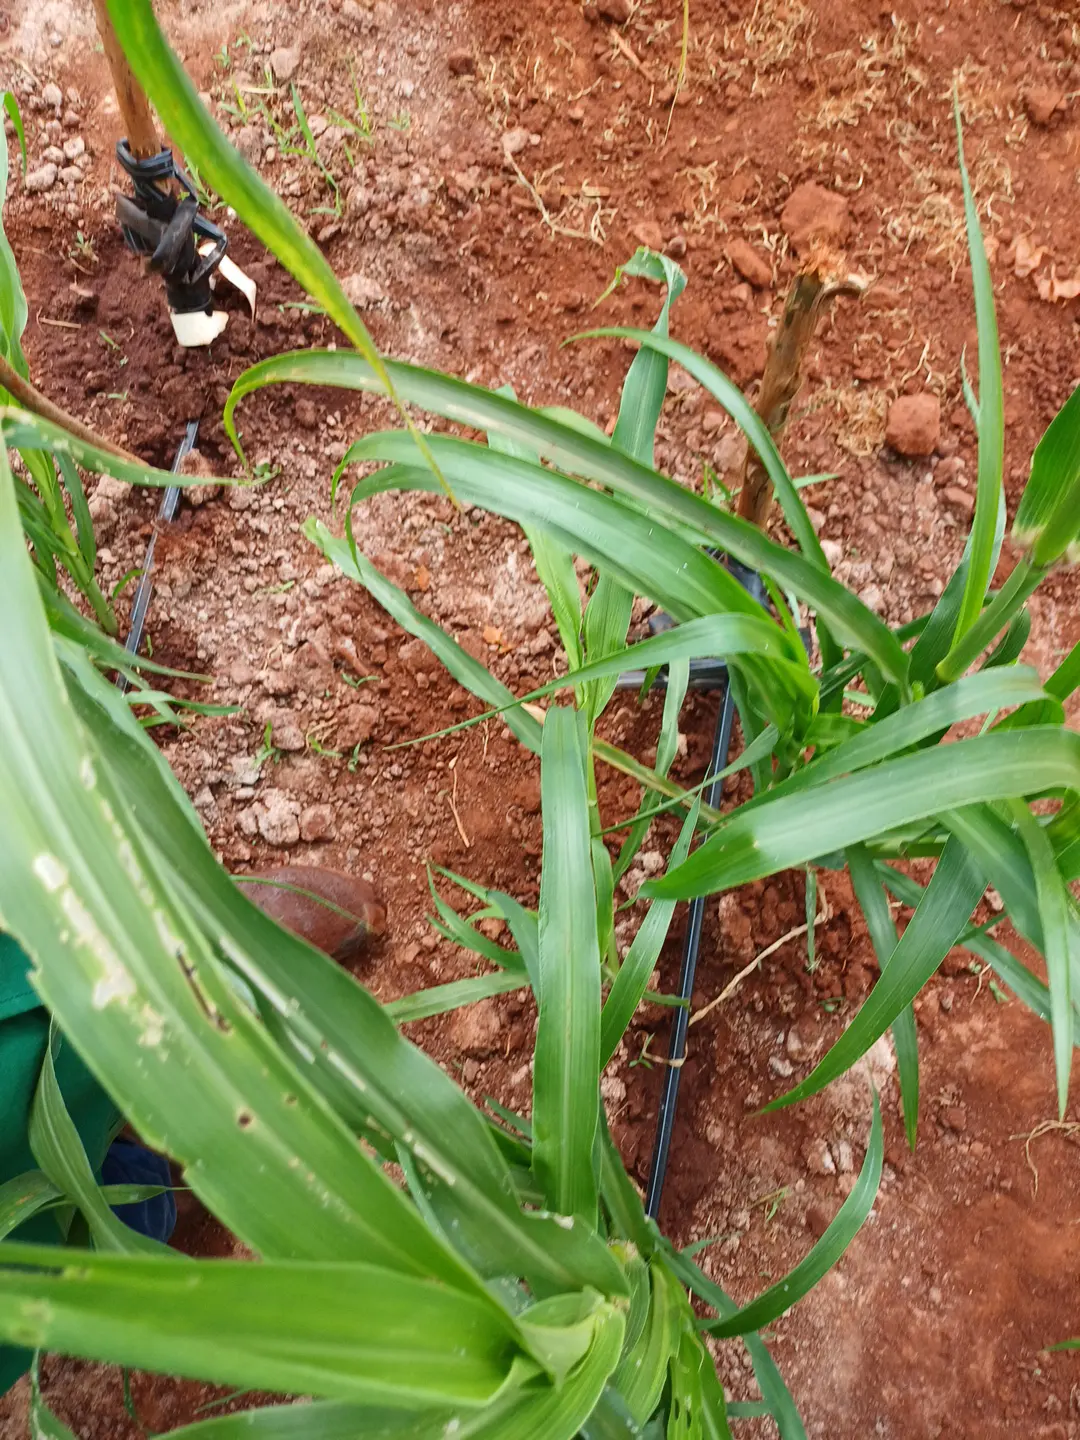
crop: pearl millet
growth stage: flowering
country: Kenya
